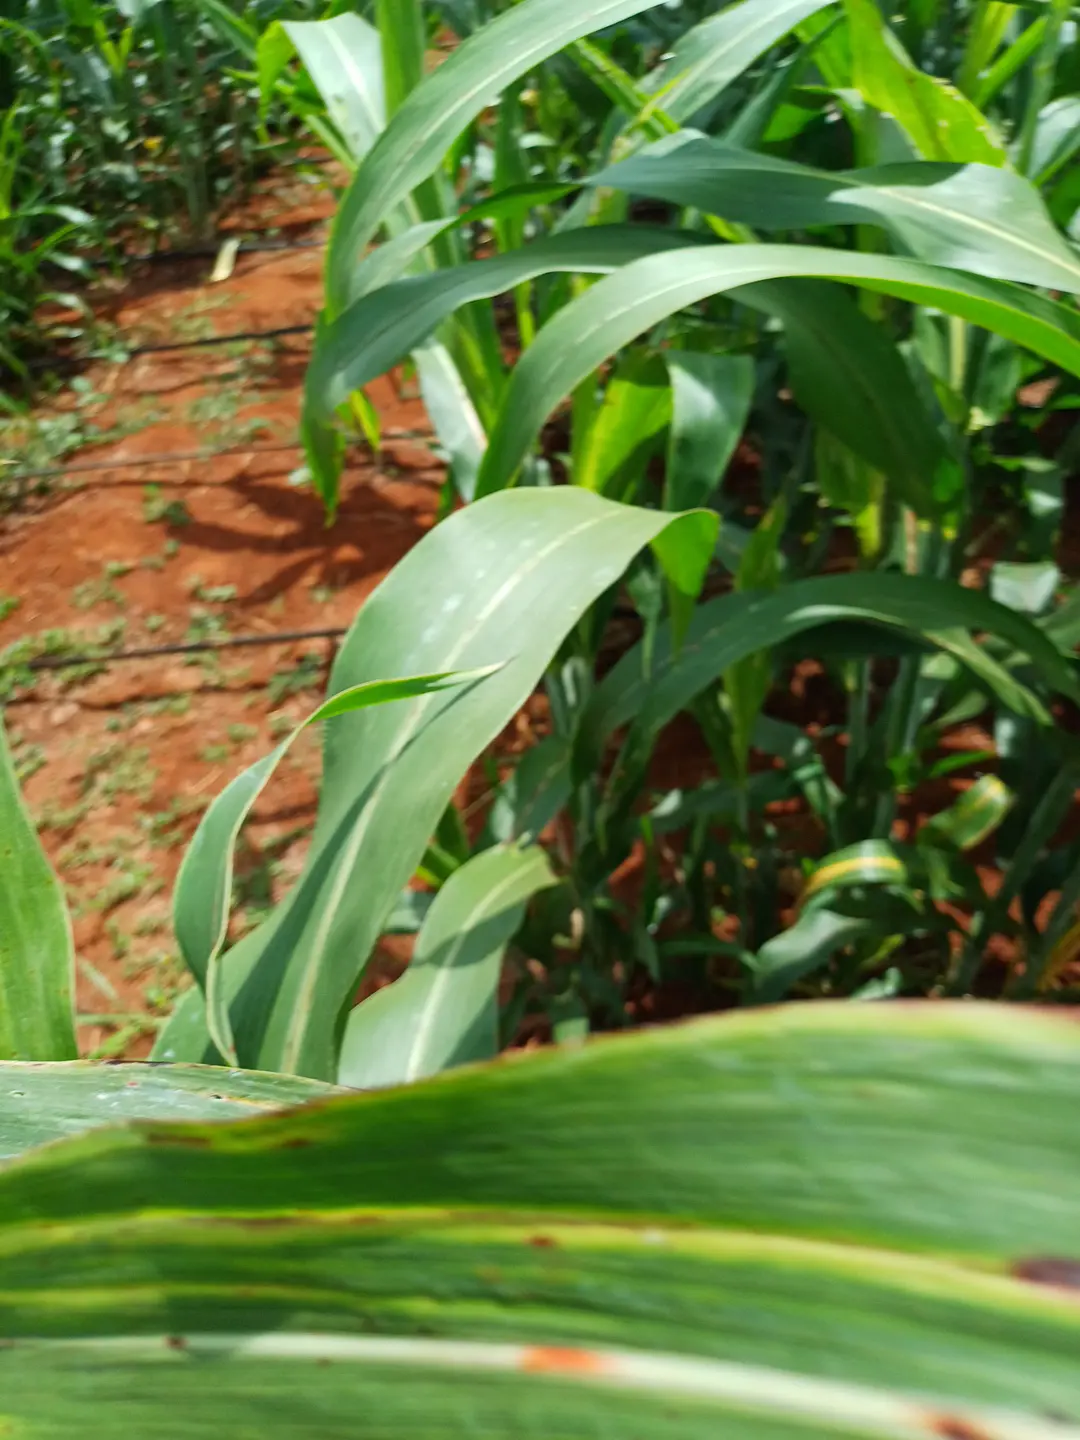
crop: sorghum
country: Kenya
